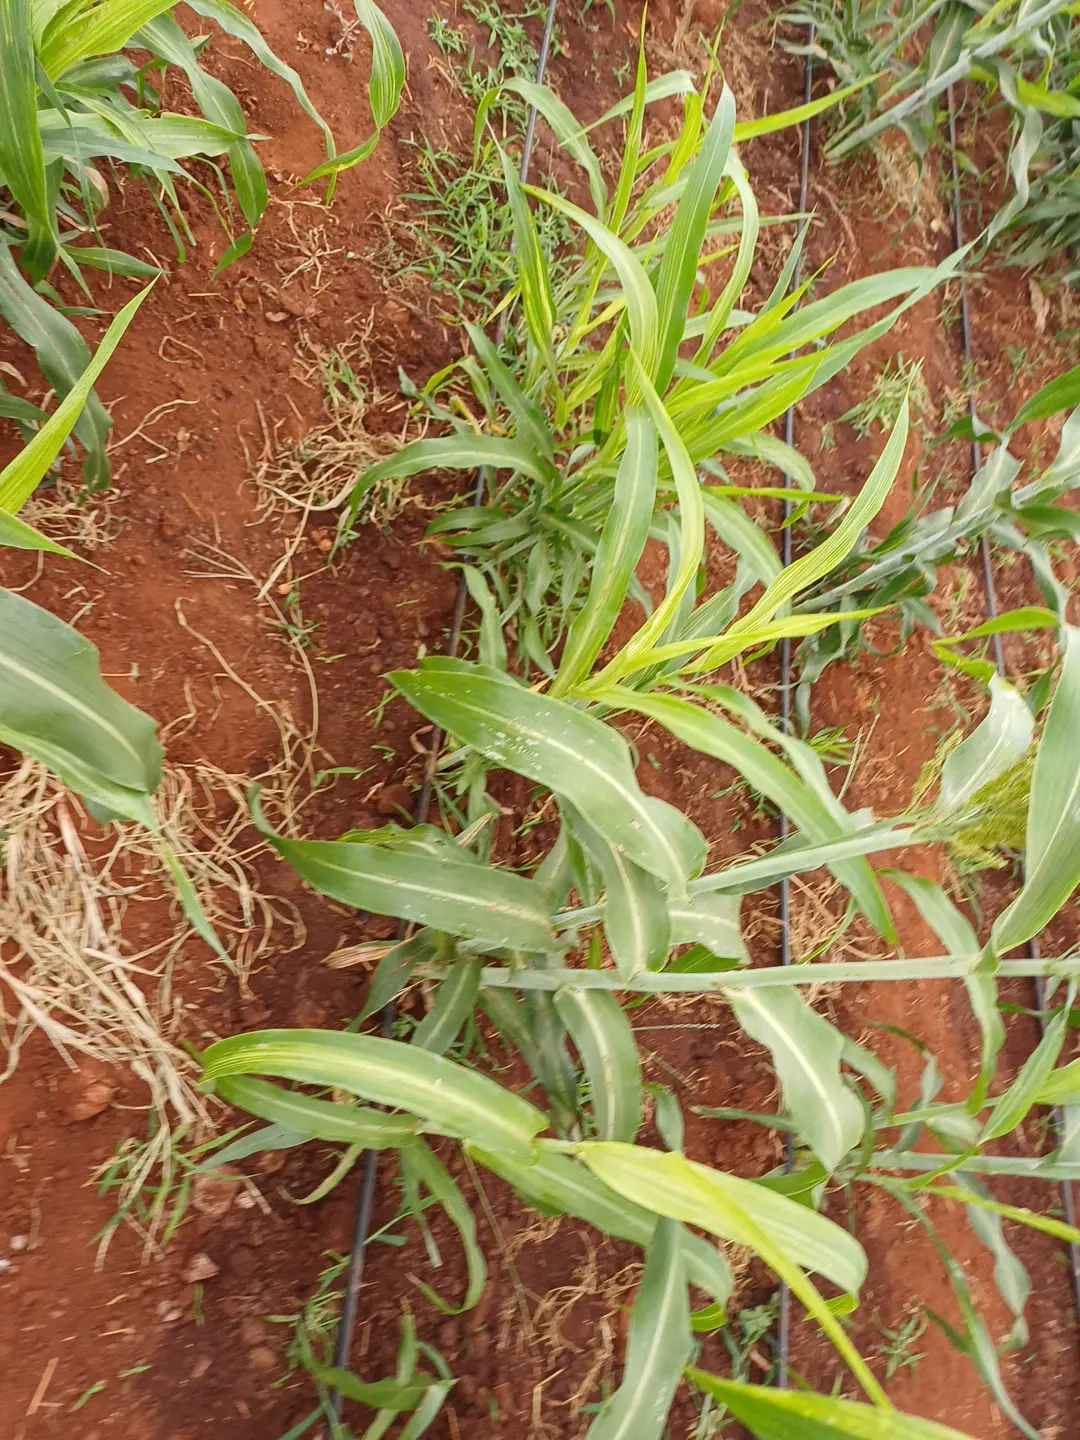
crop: sorghum
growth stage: flowering
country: Kenya
